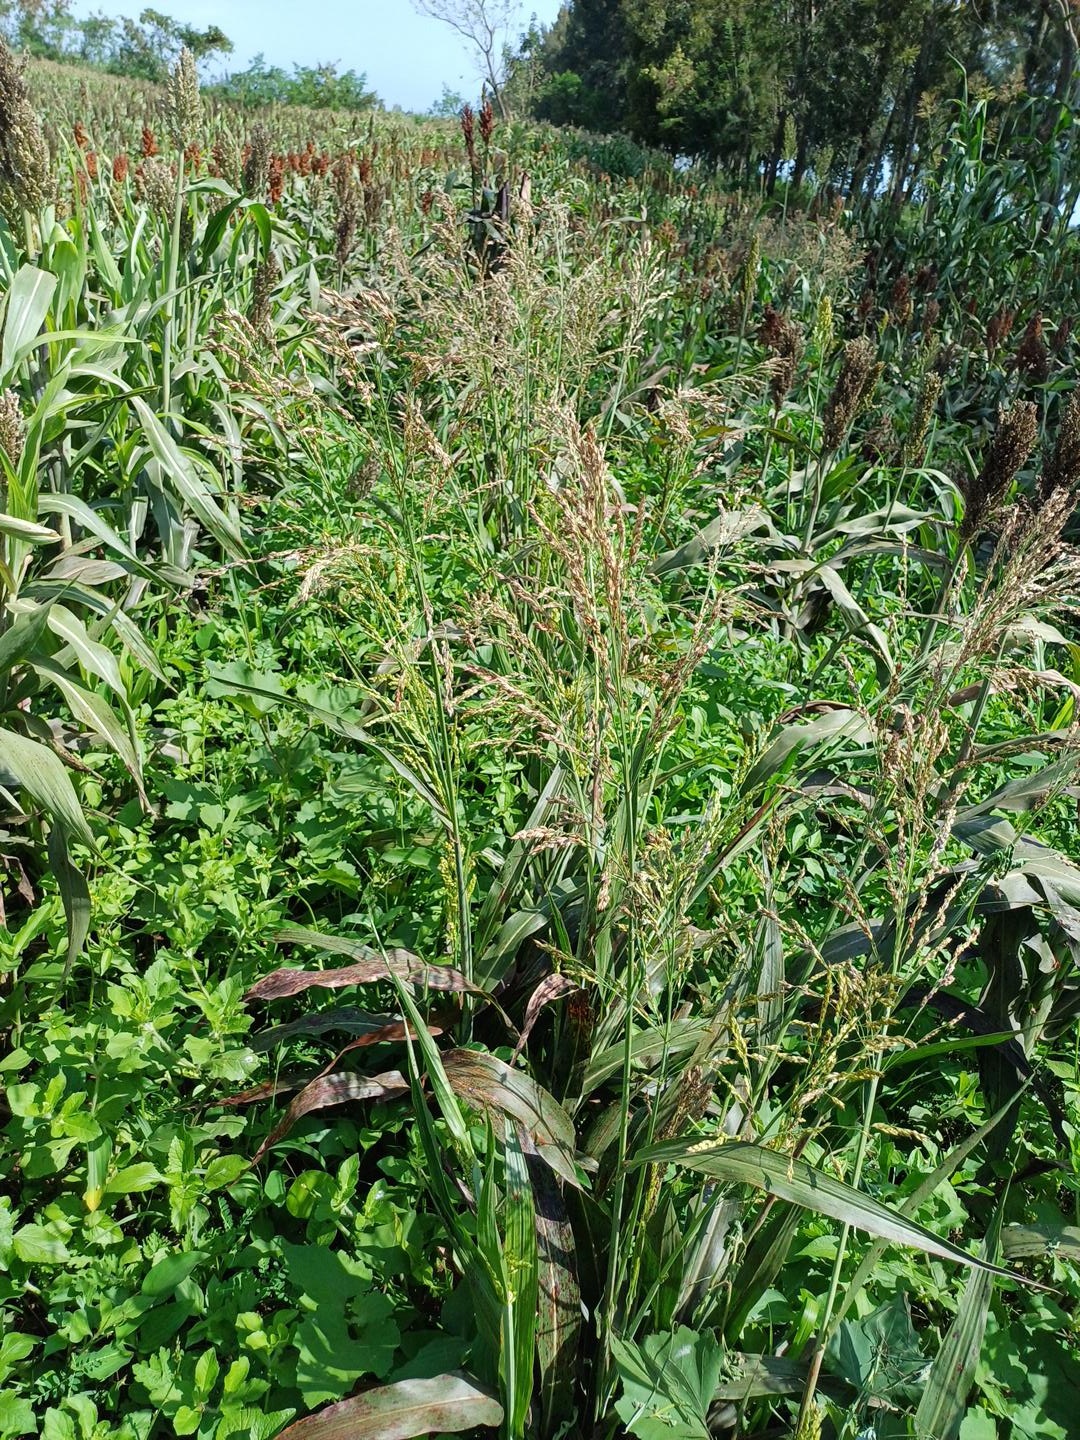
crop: sorghum
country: Kenya
